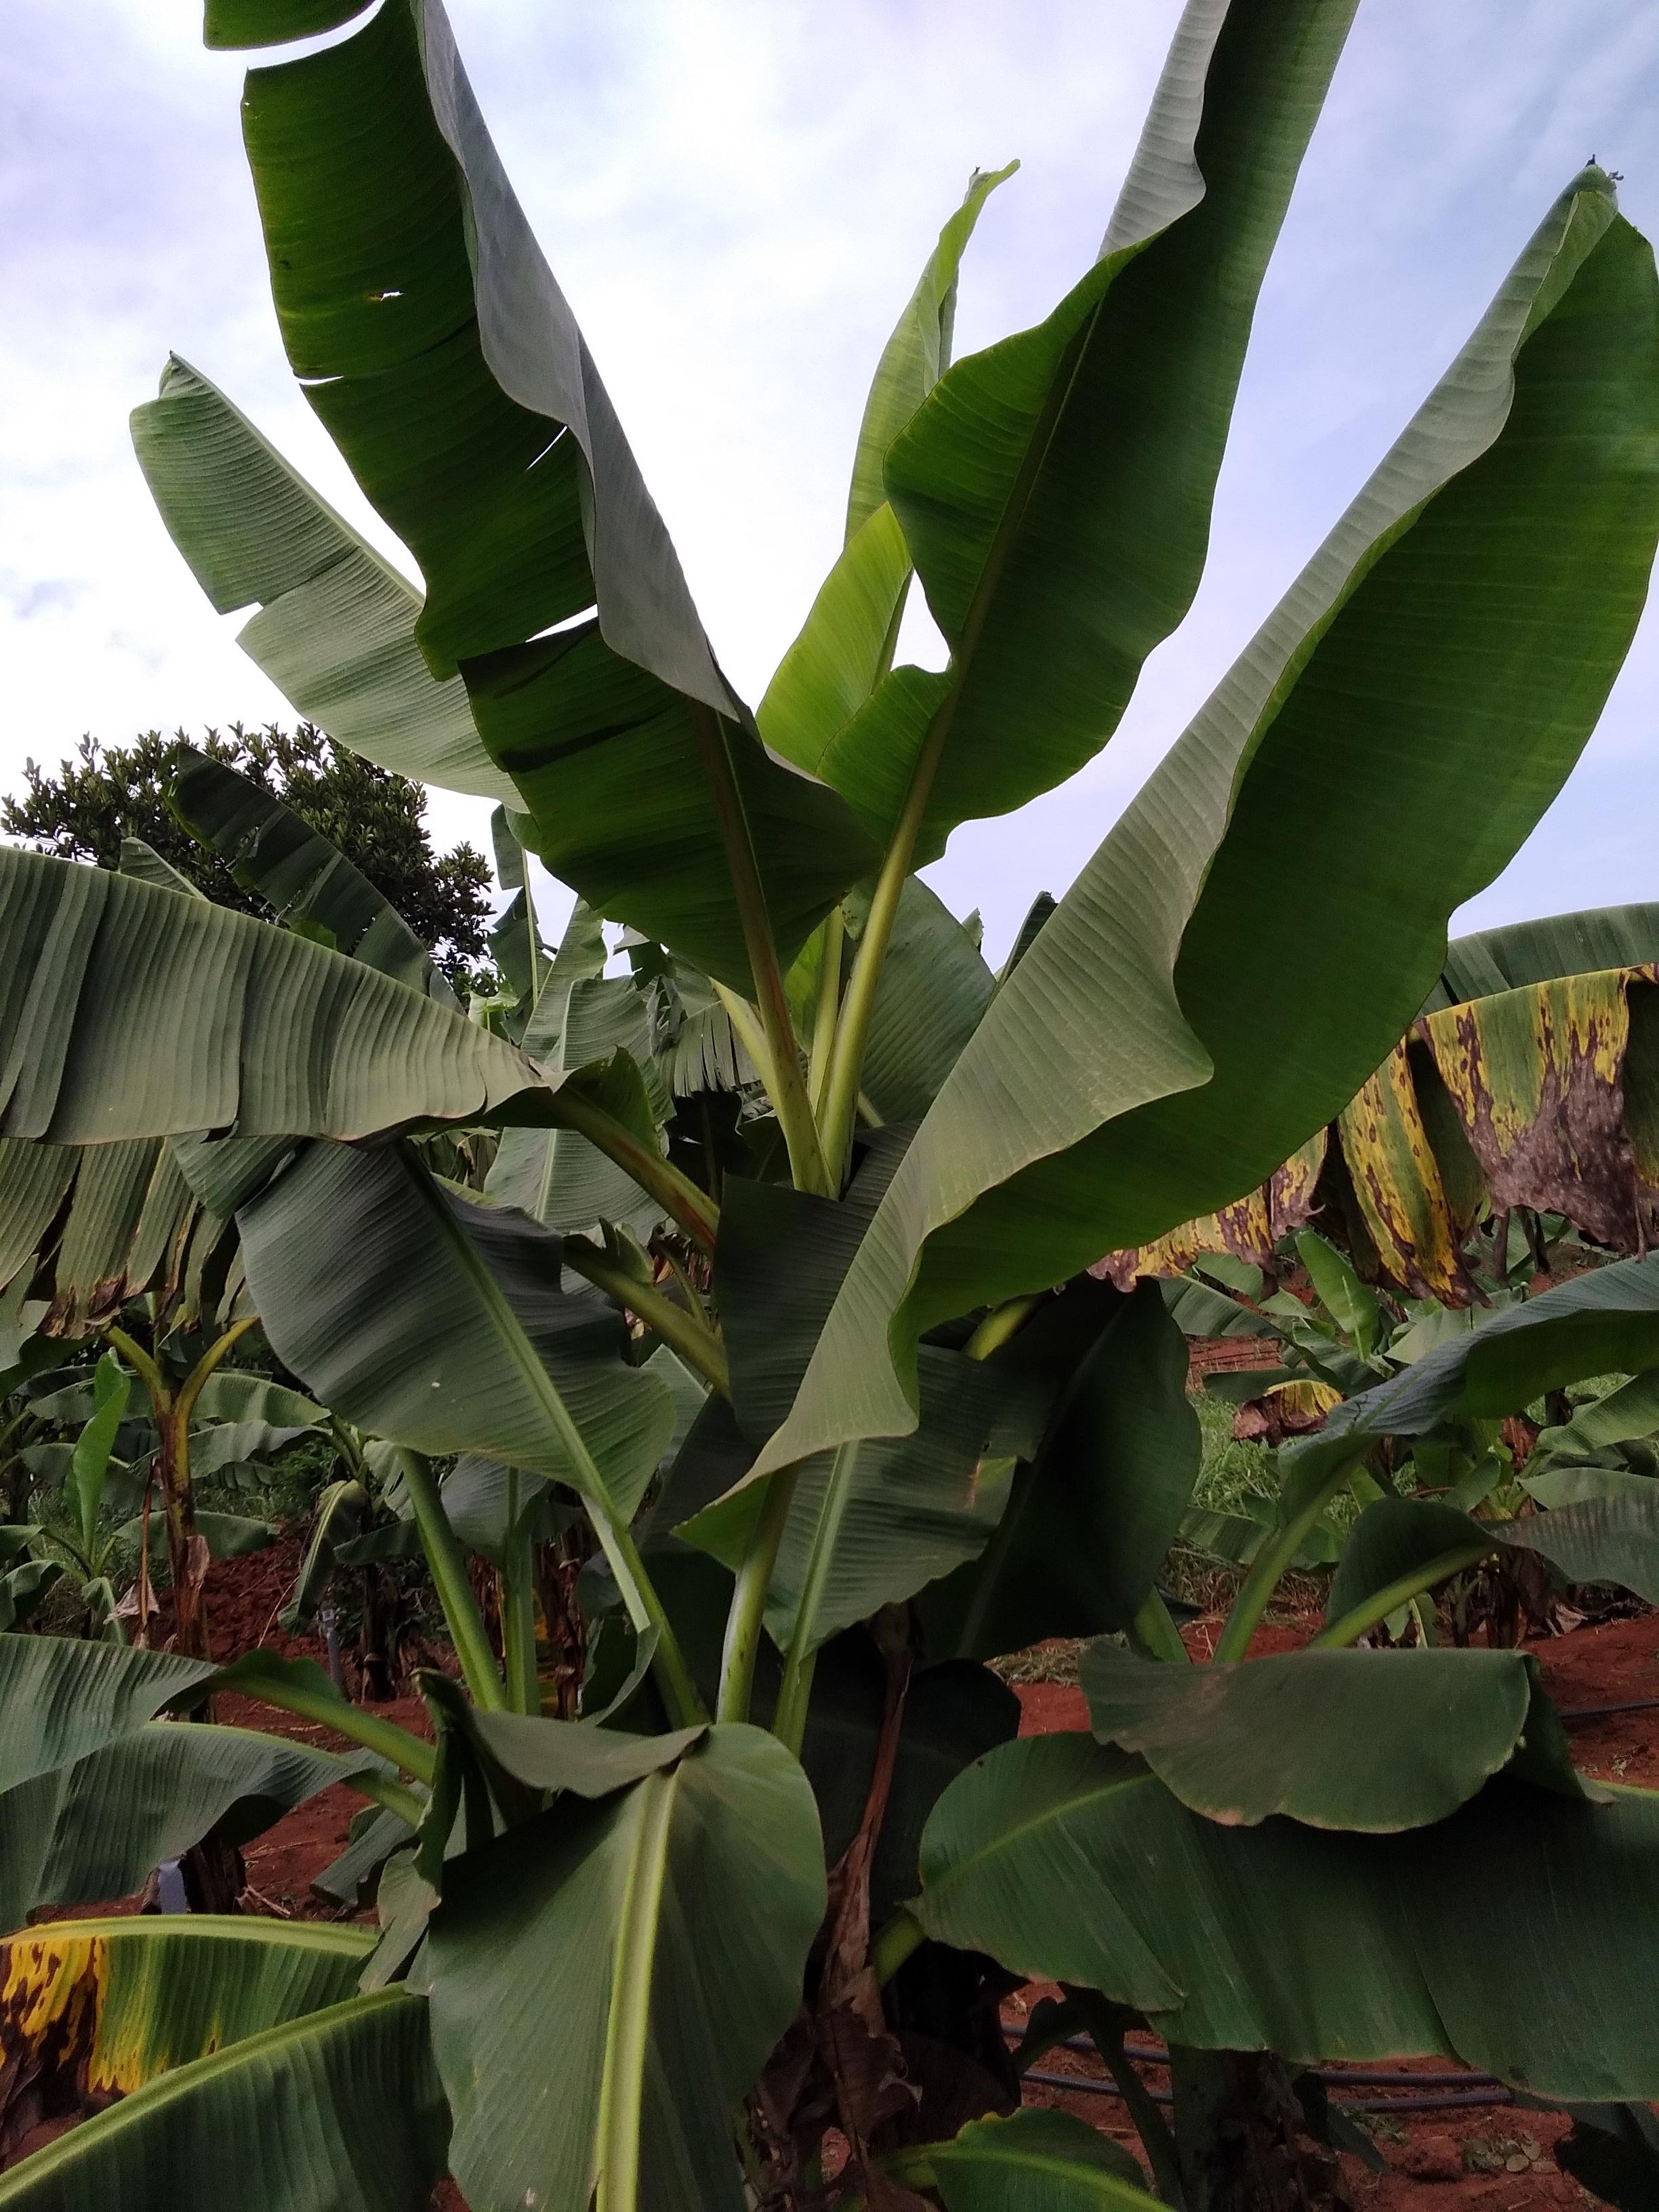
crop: banana
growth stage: vegetative
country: Uganda
